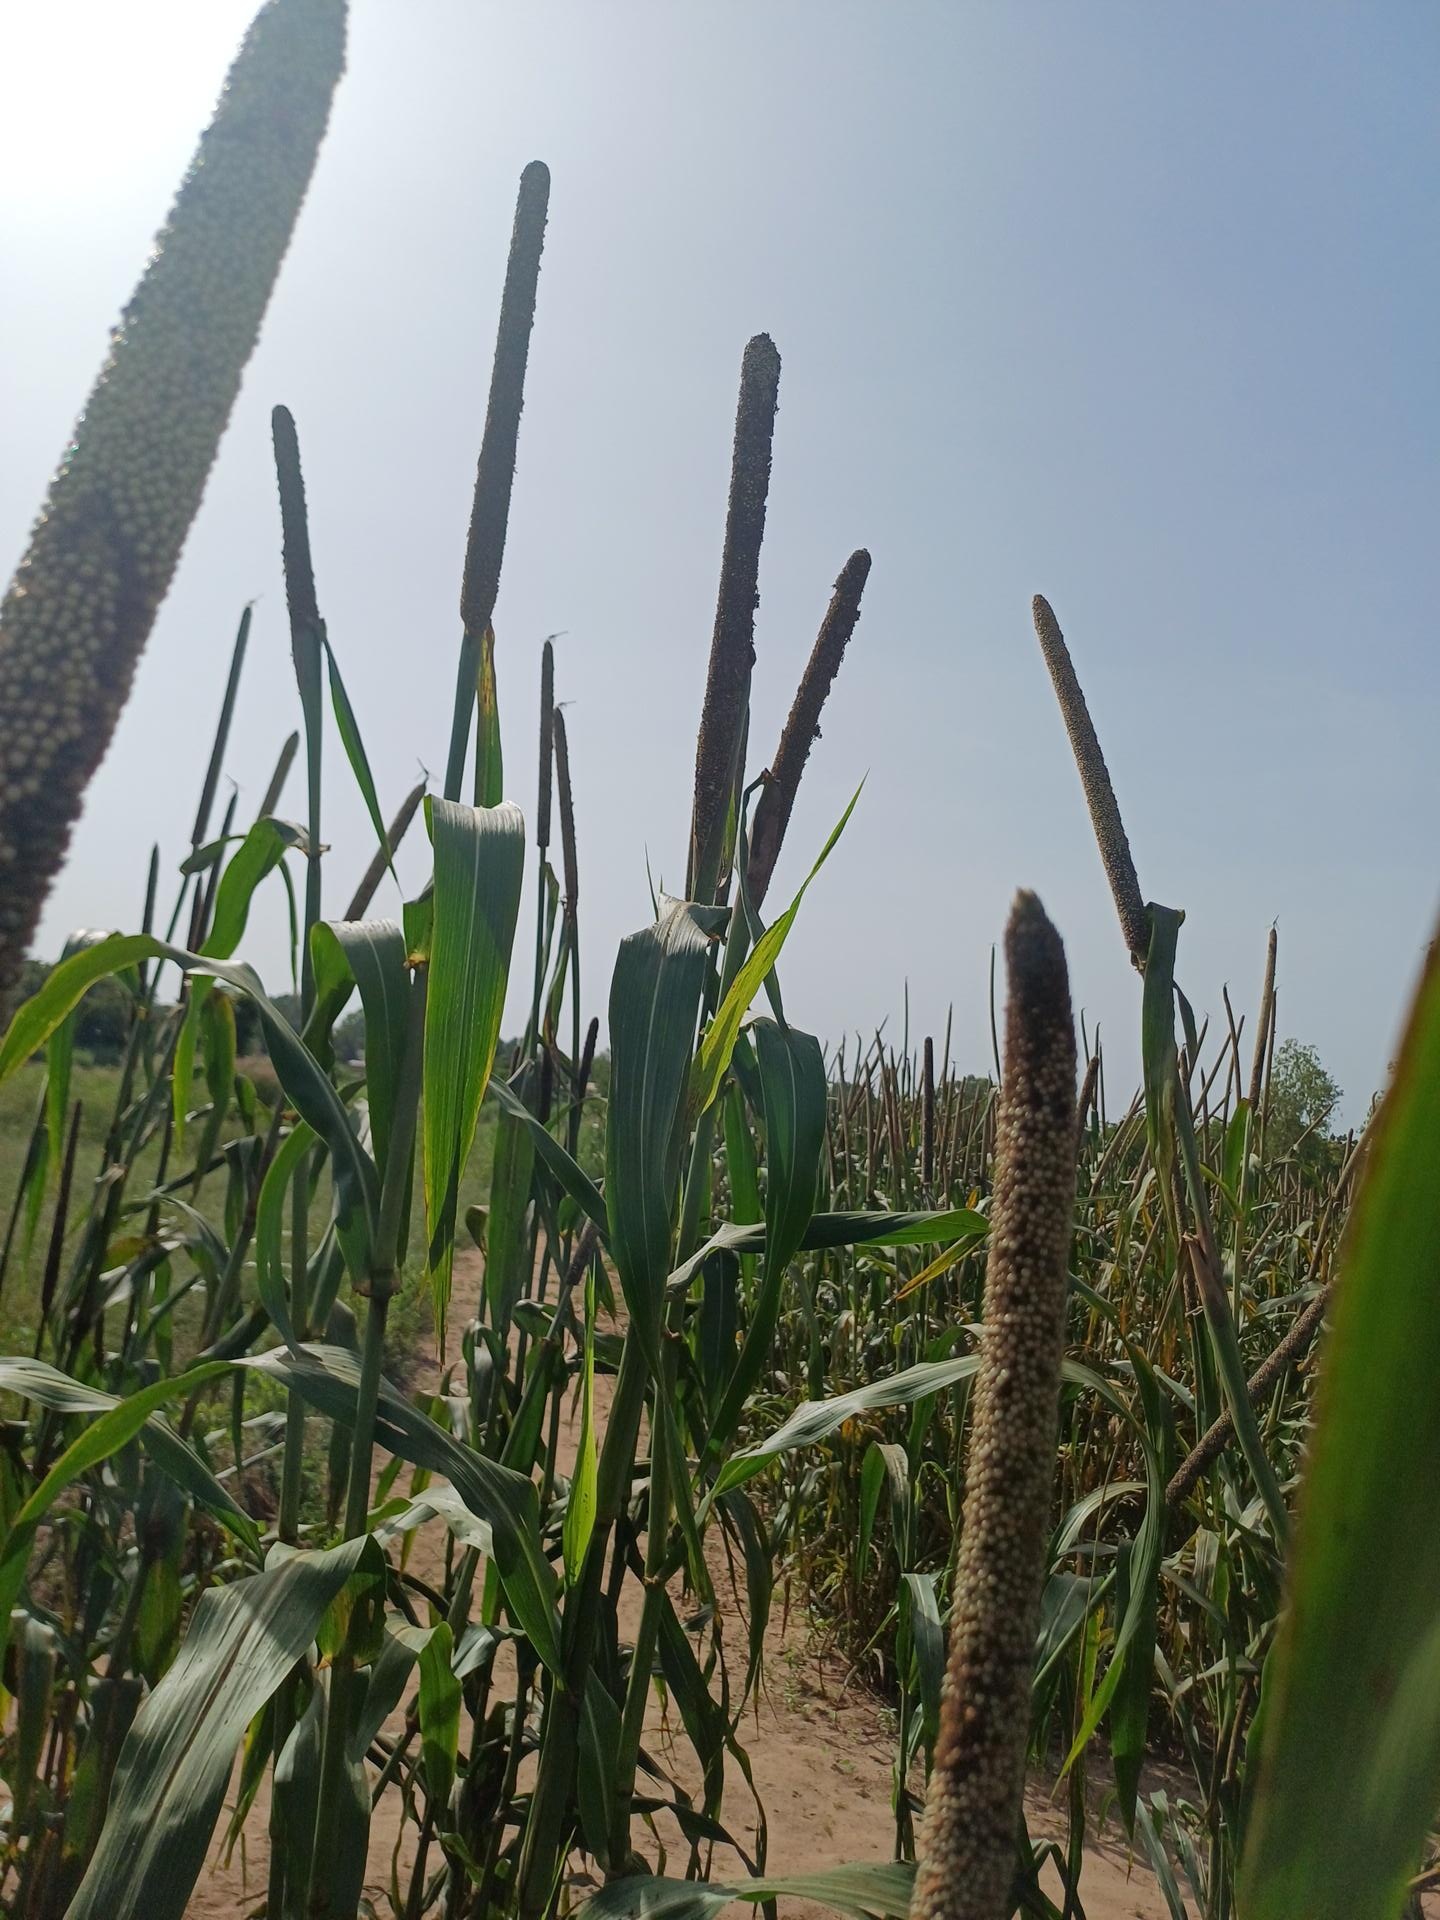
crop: pearl millet
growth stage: filling grain
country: Senegal
